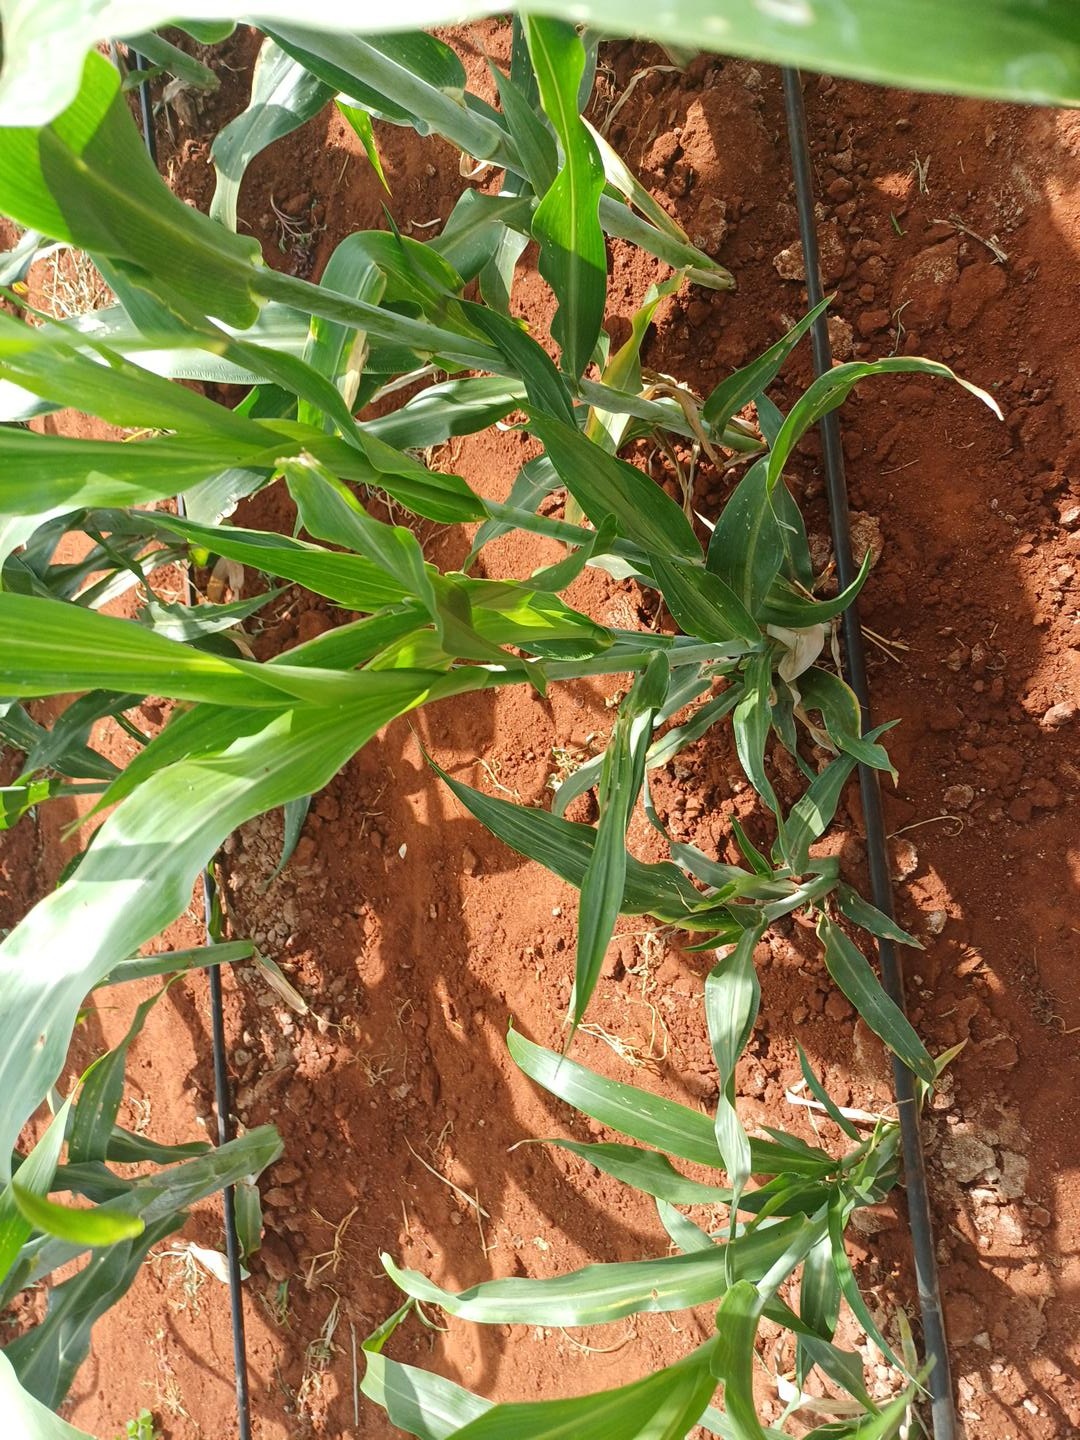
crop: sorghum
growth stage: heading tuber
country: Kenya
